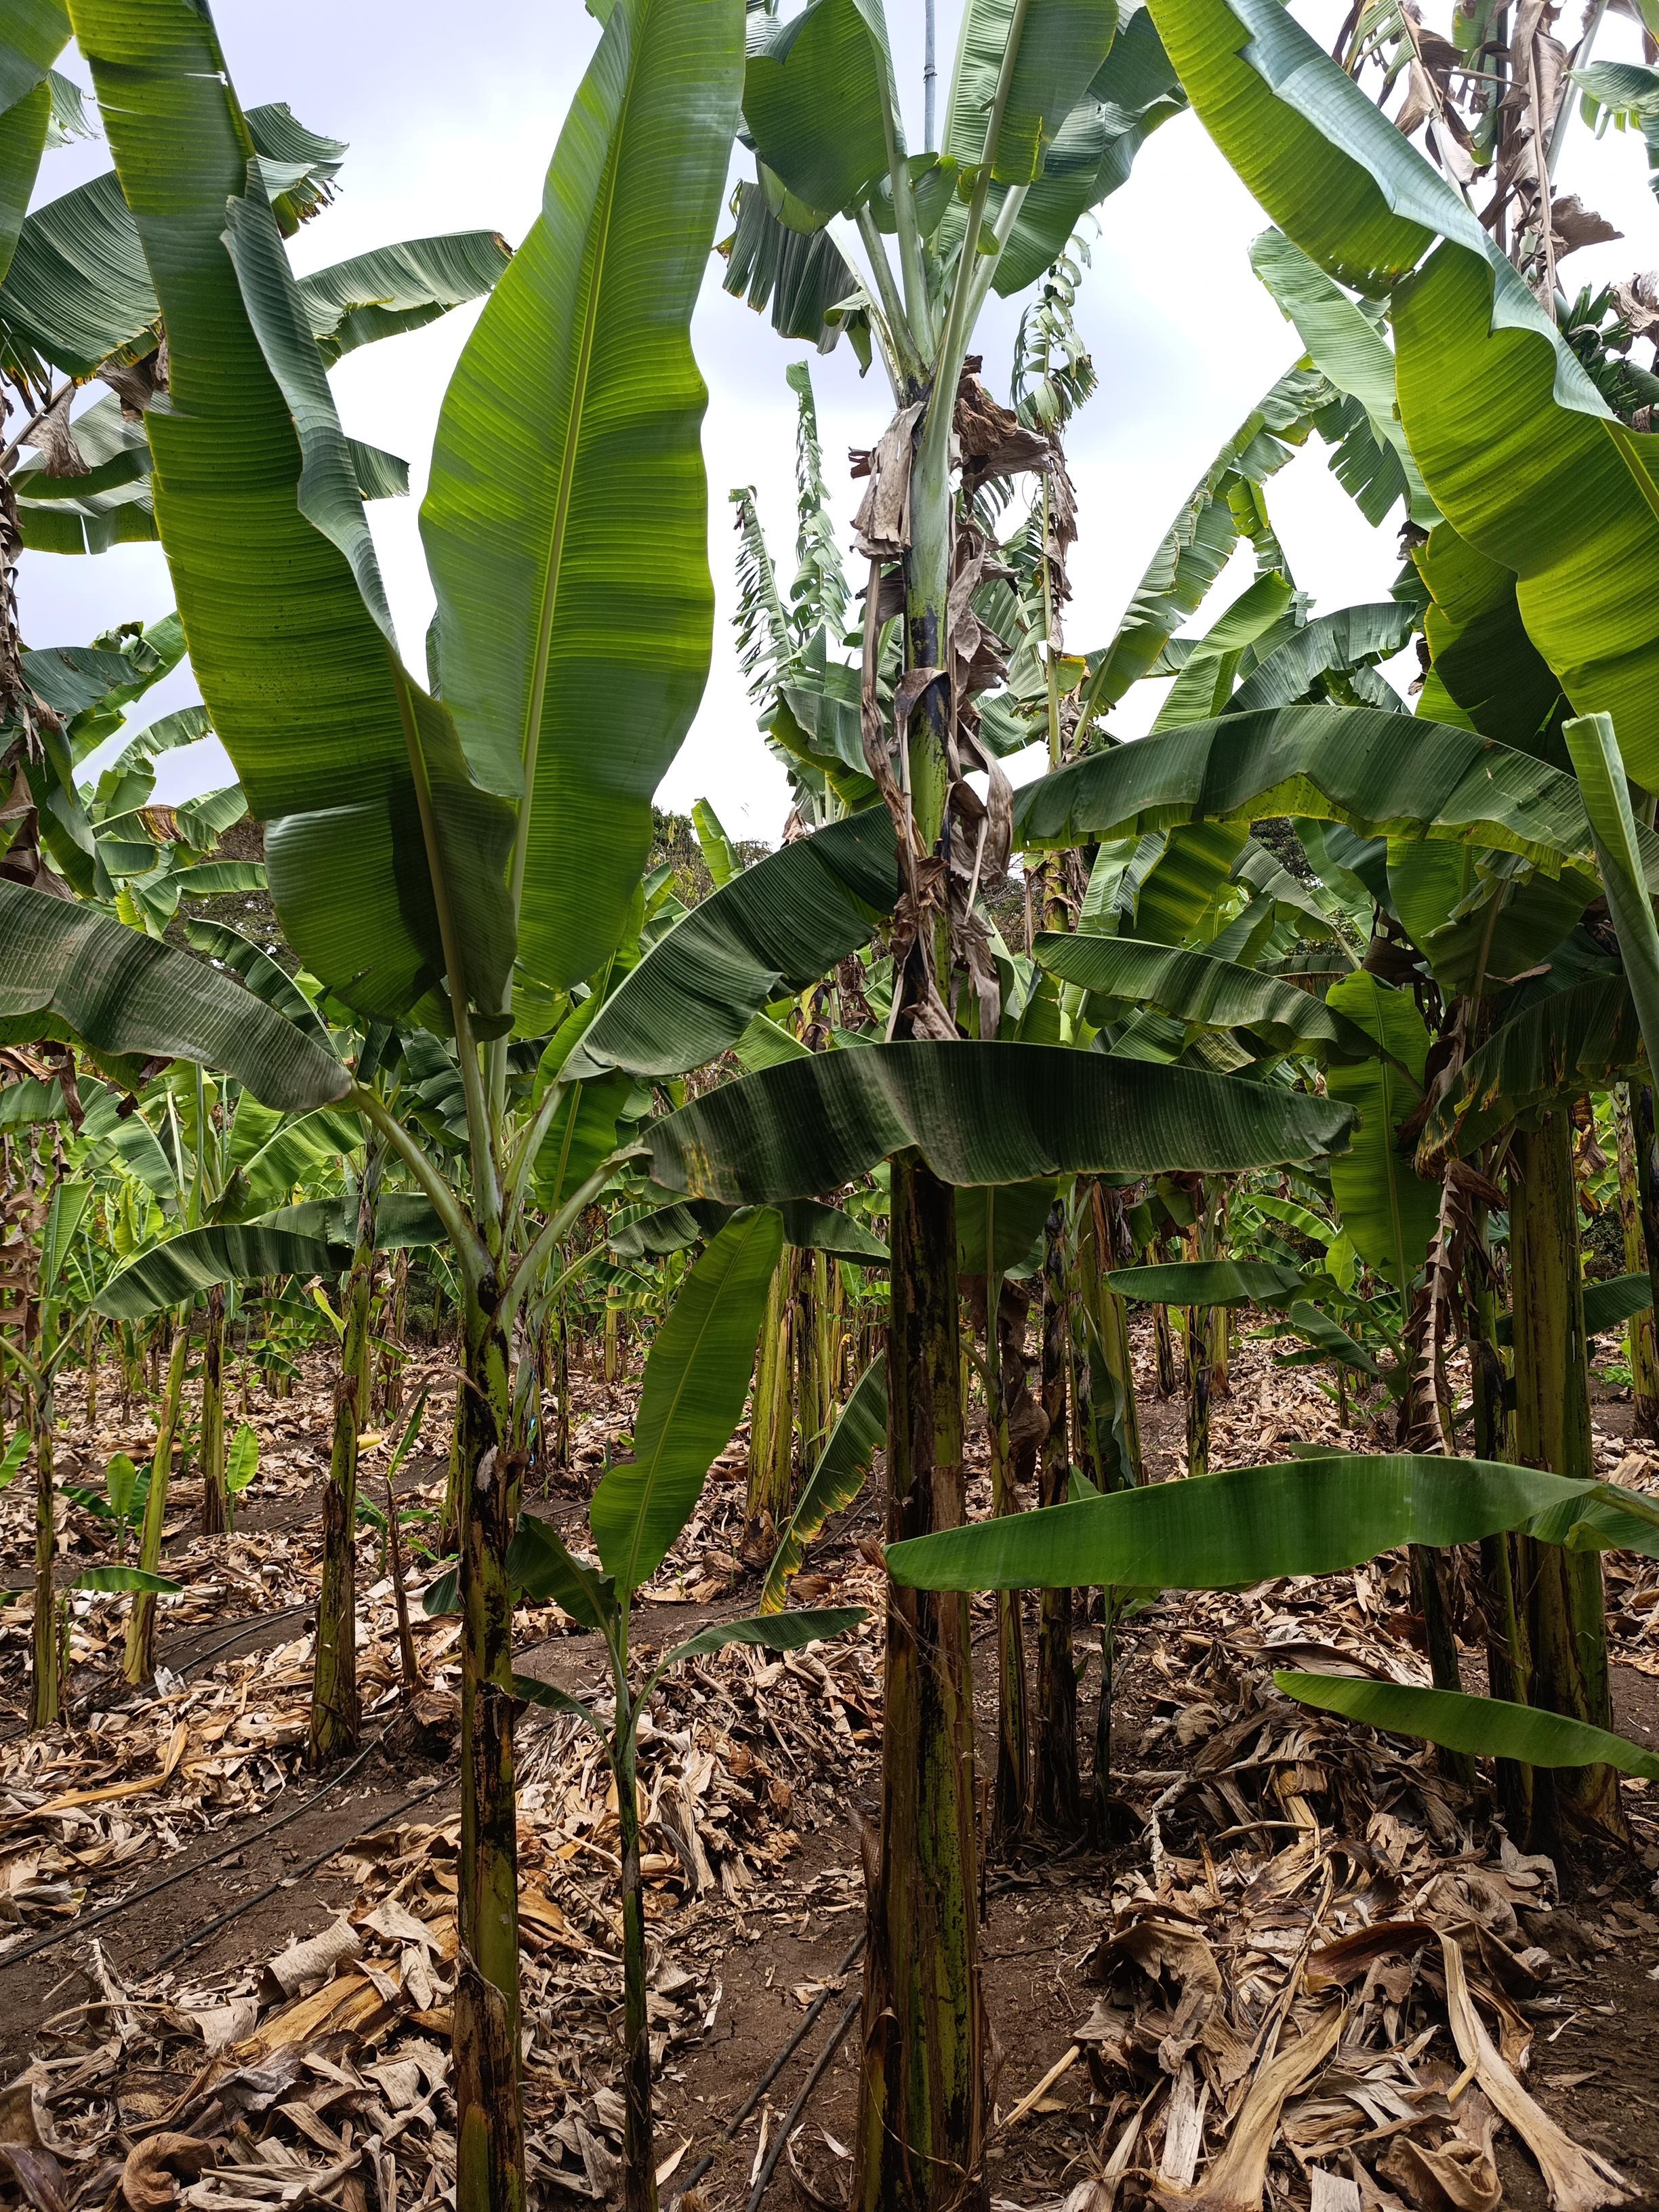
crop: banana
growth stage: vegetative
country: Tanzania
